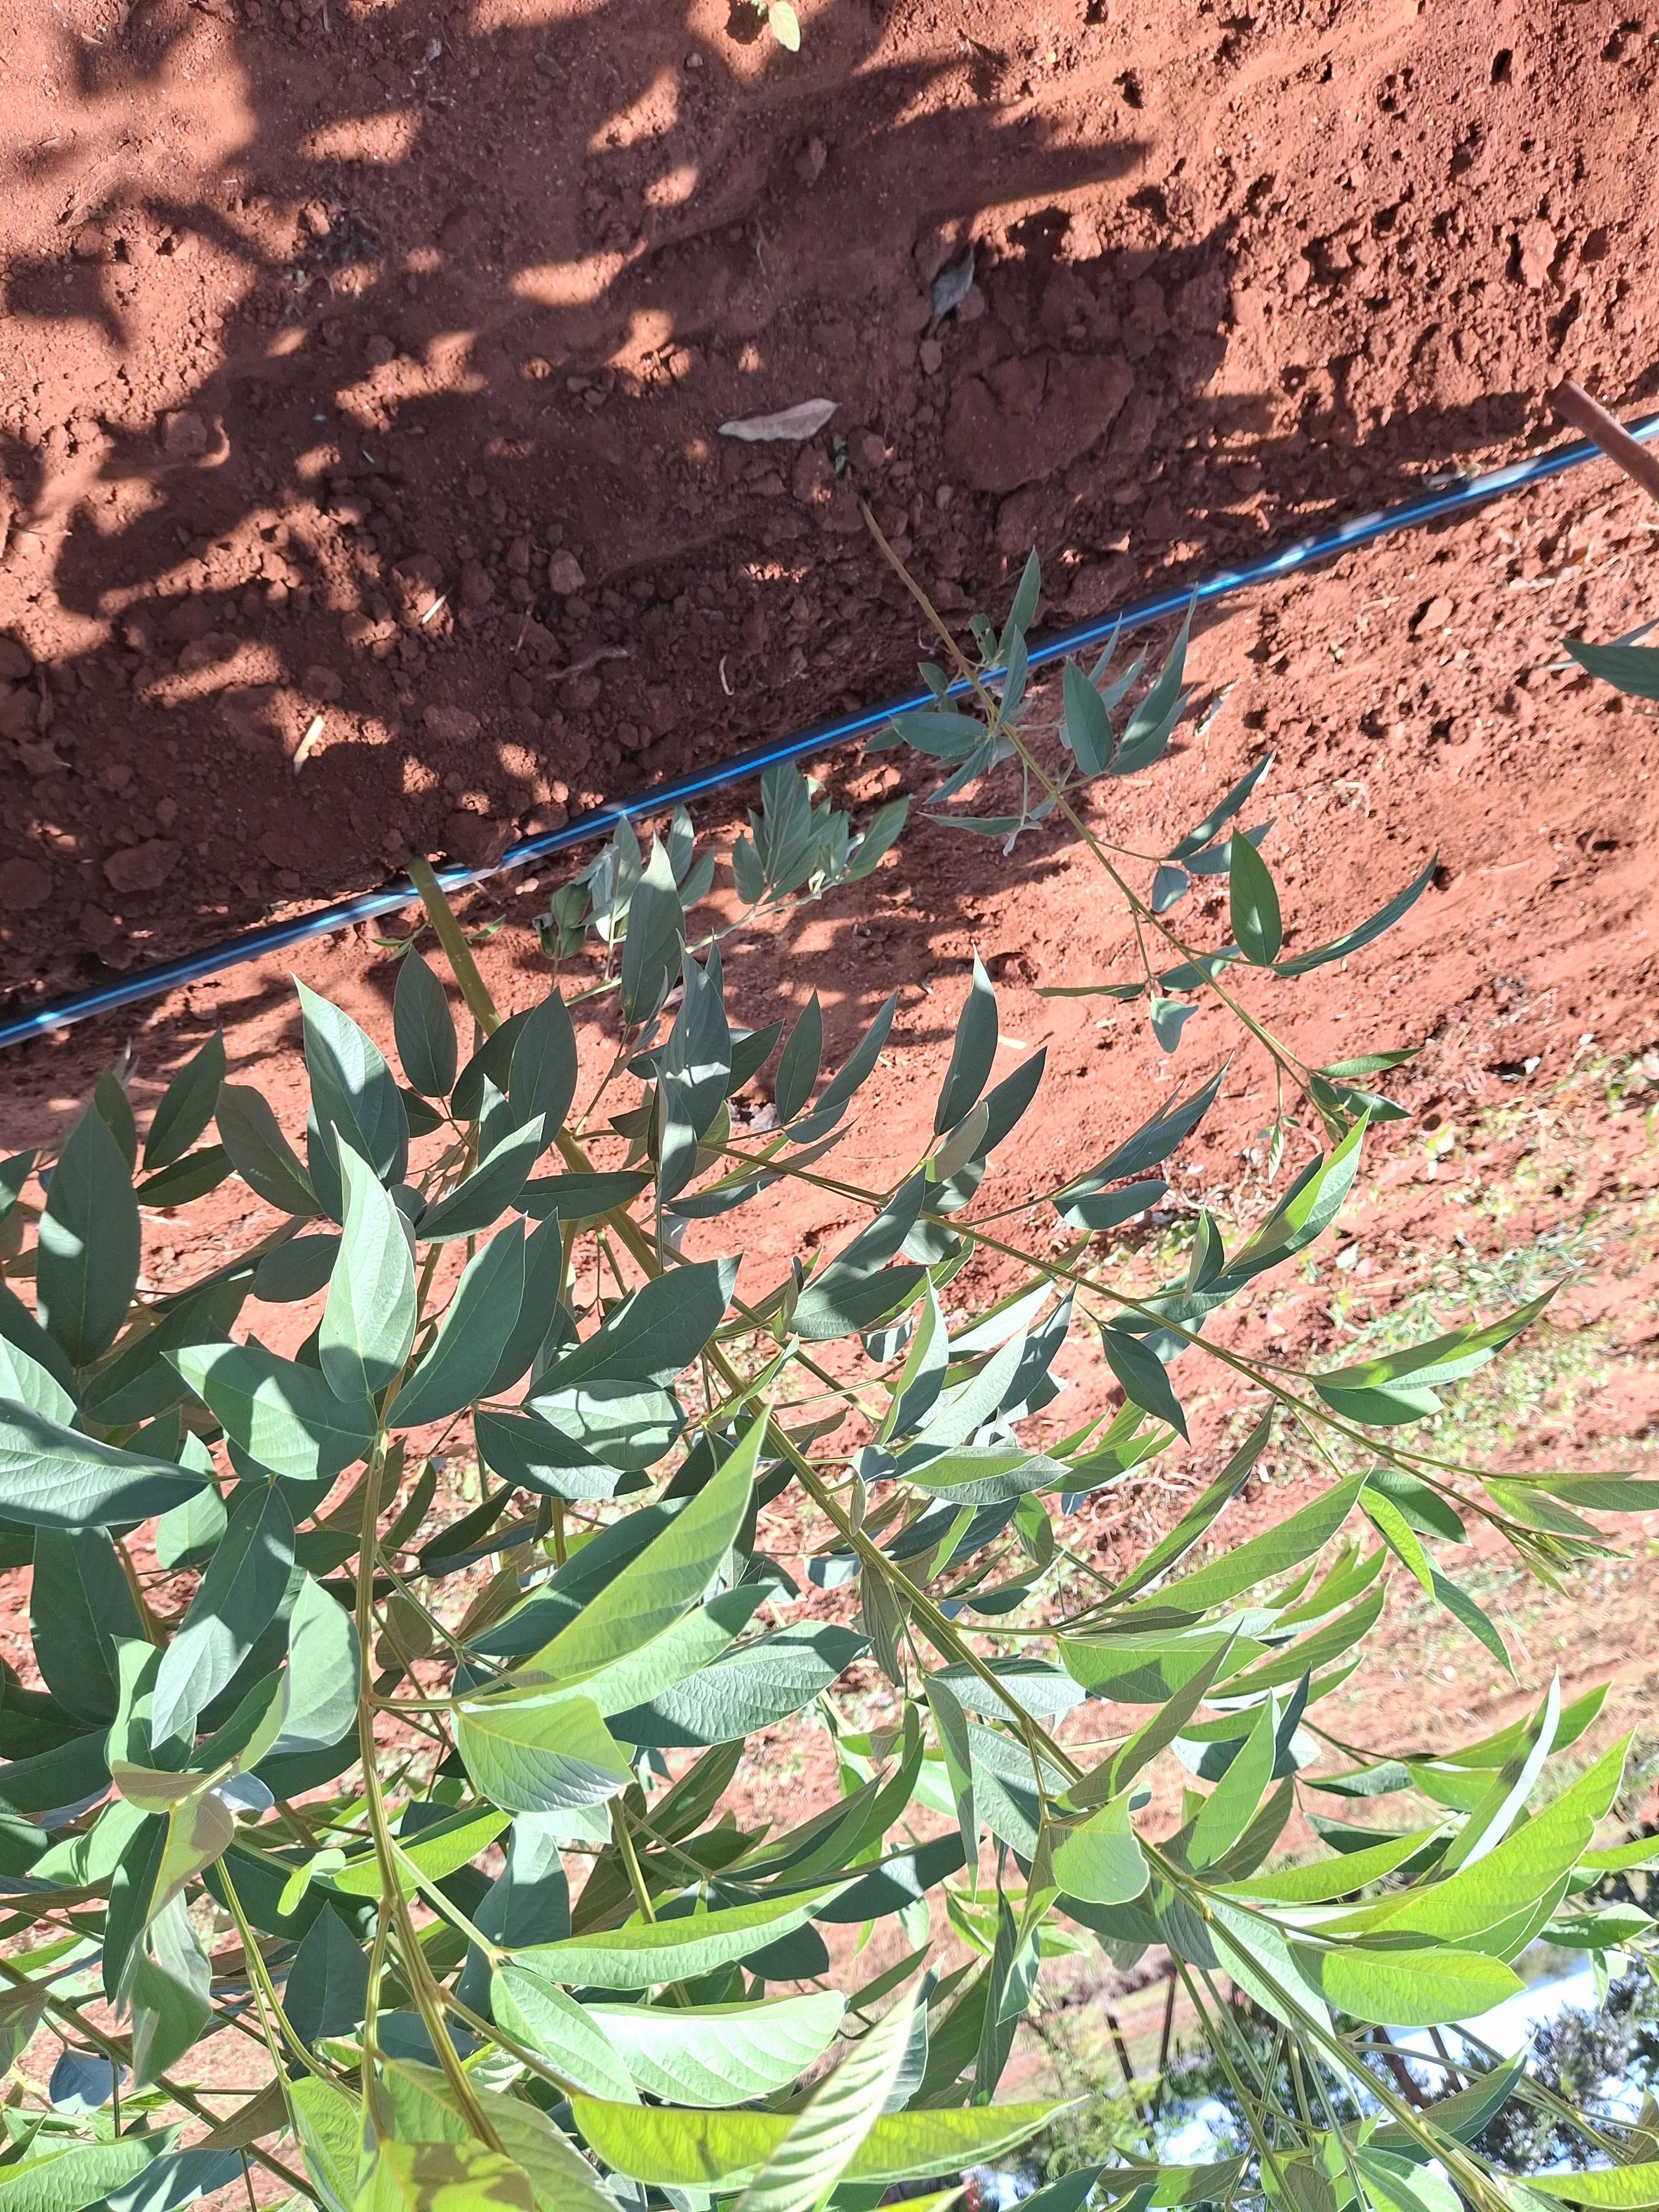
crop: pigeonpea
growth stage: flowering
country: Kenya
